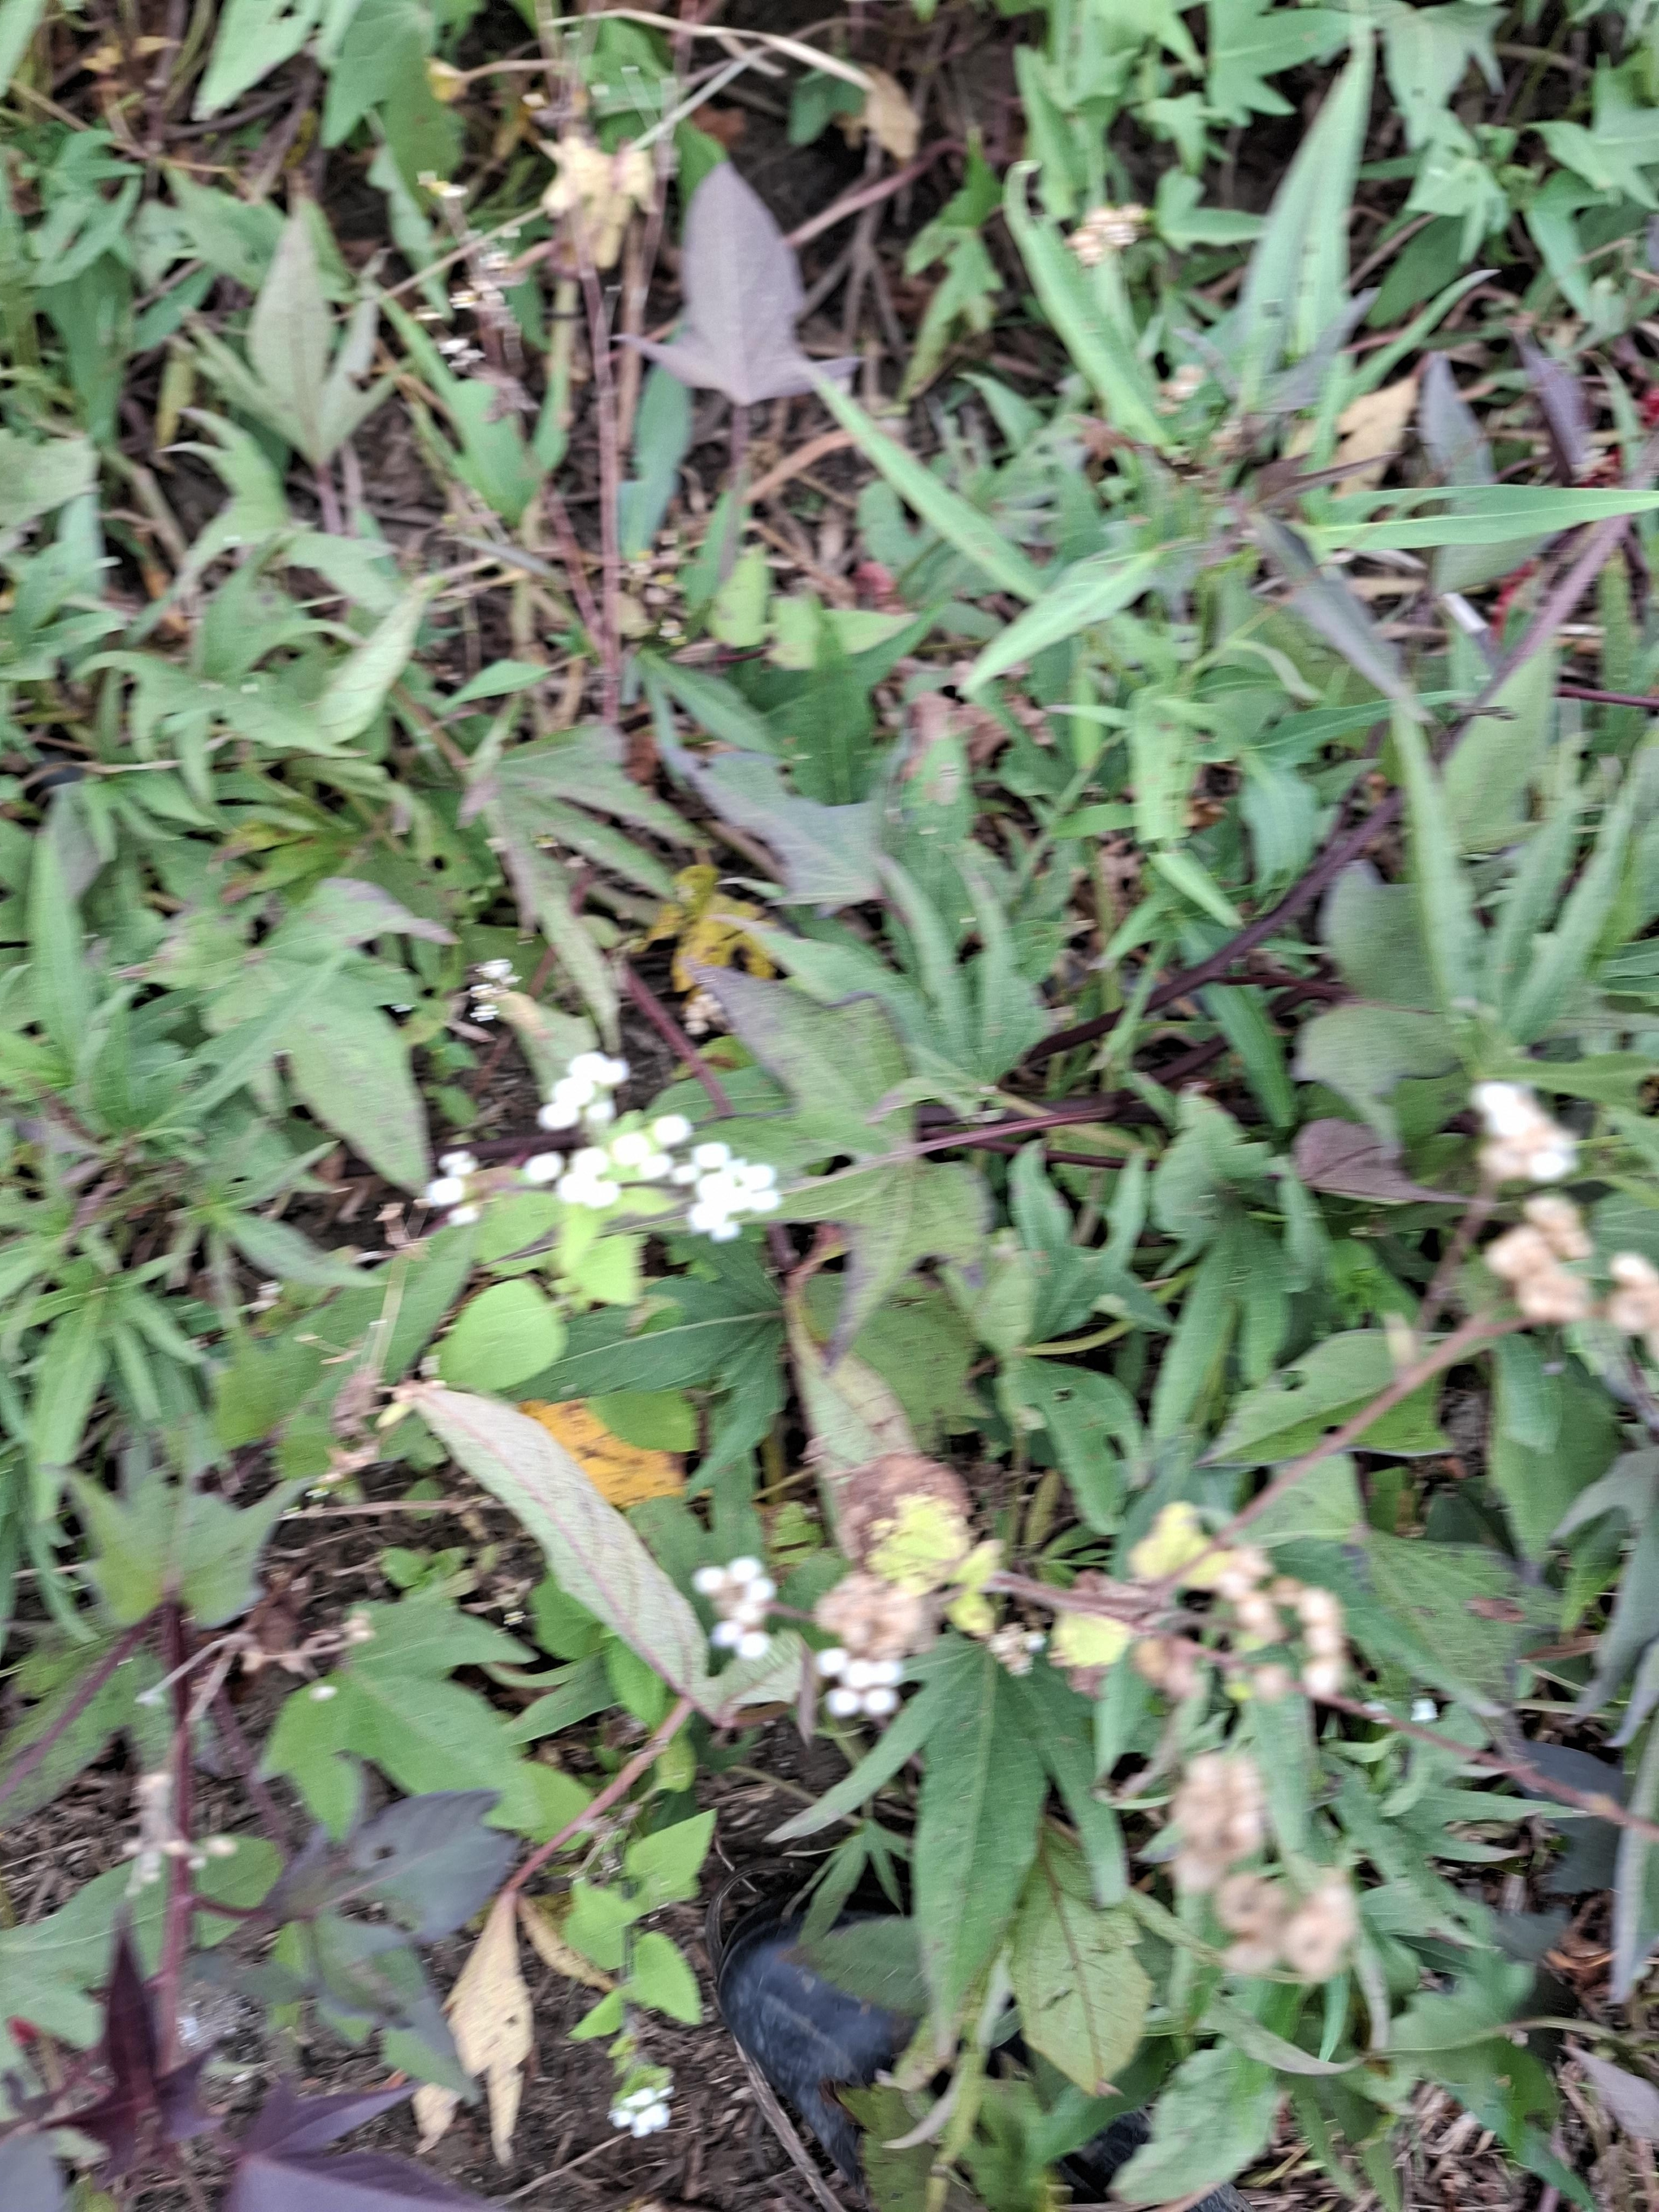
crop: sweet potato
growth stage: flowering
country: Tanzania
